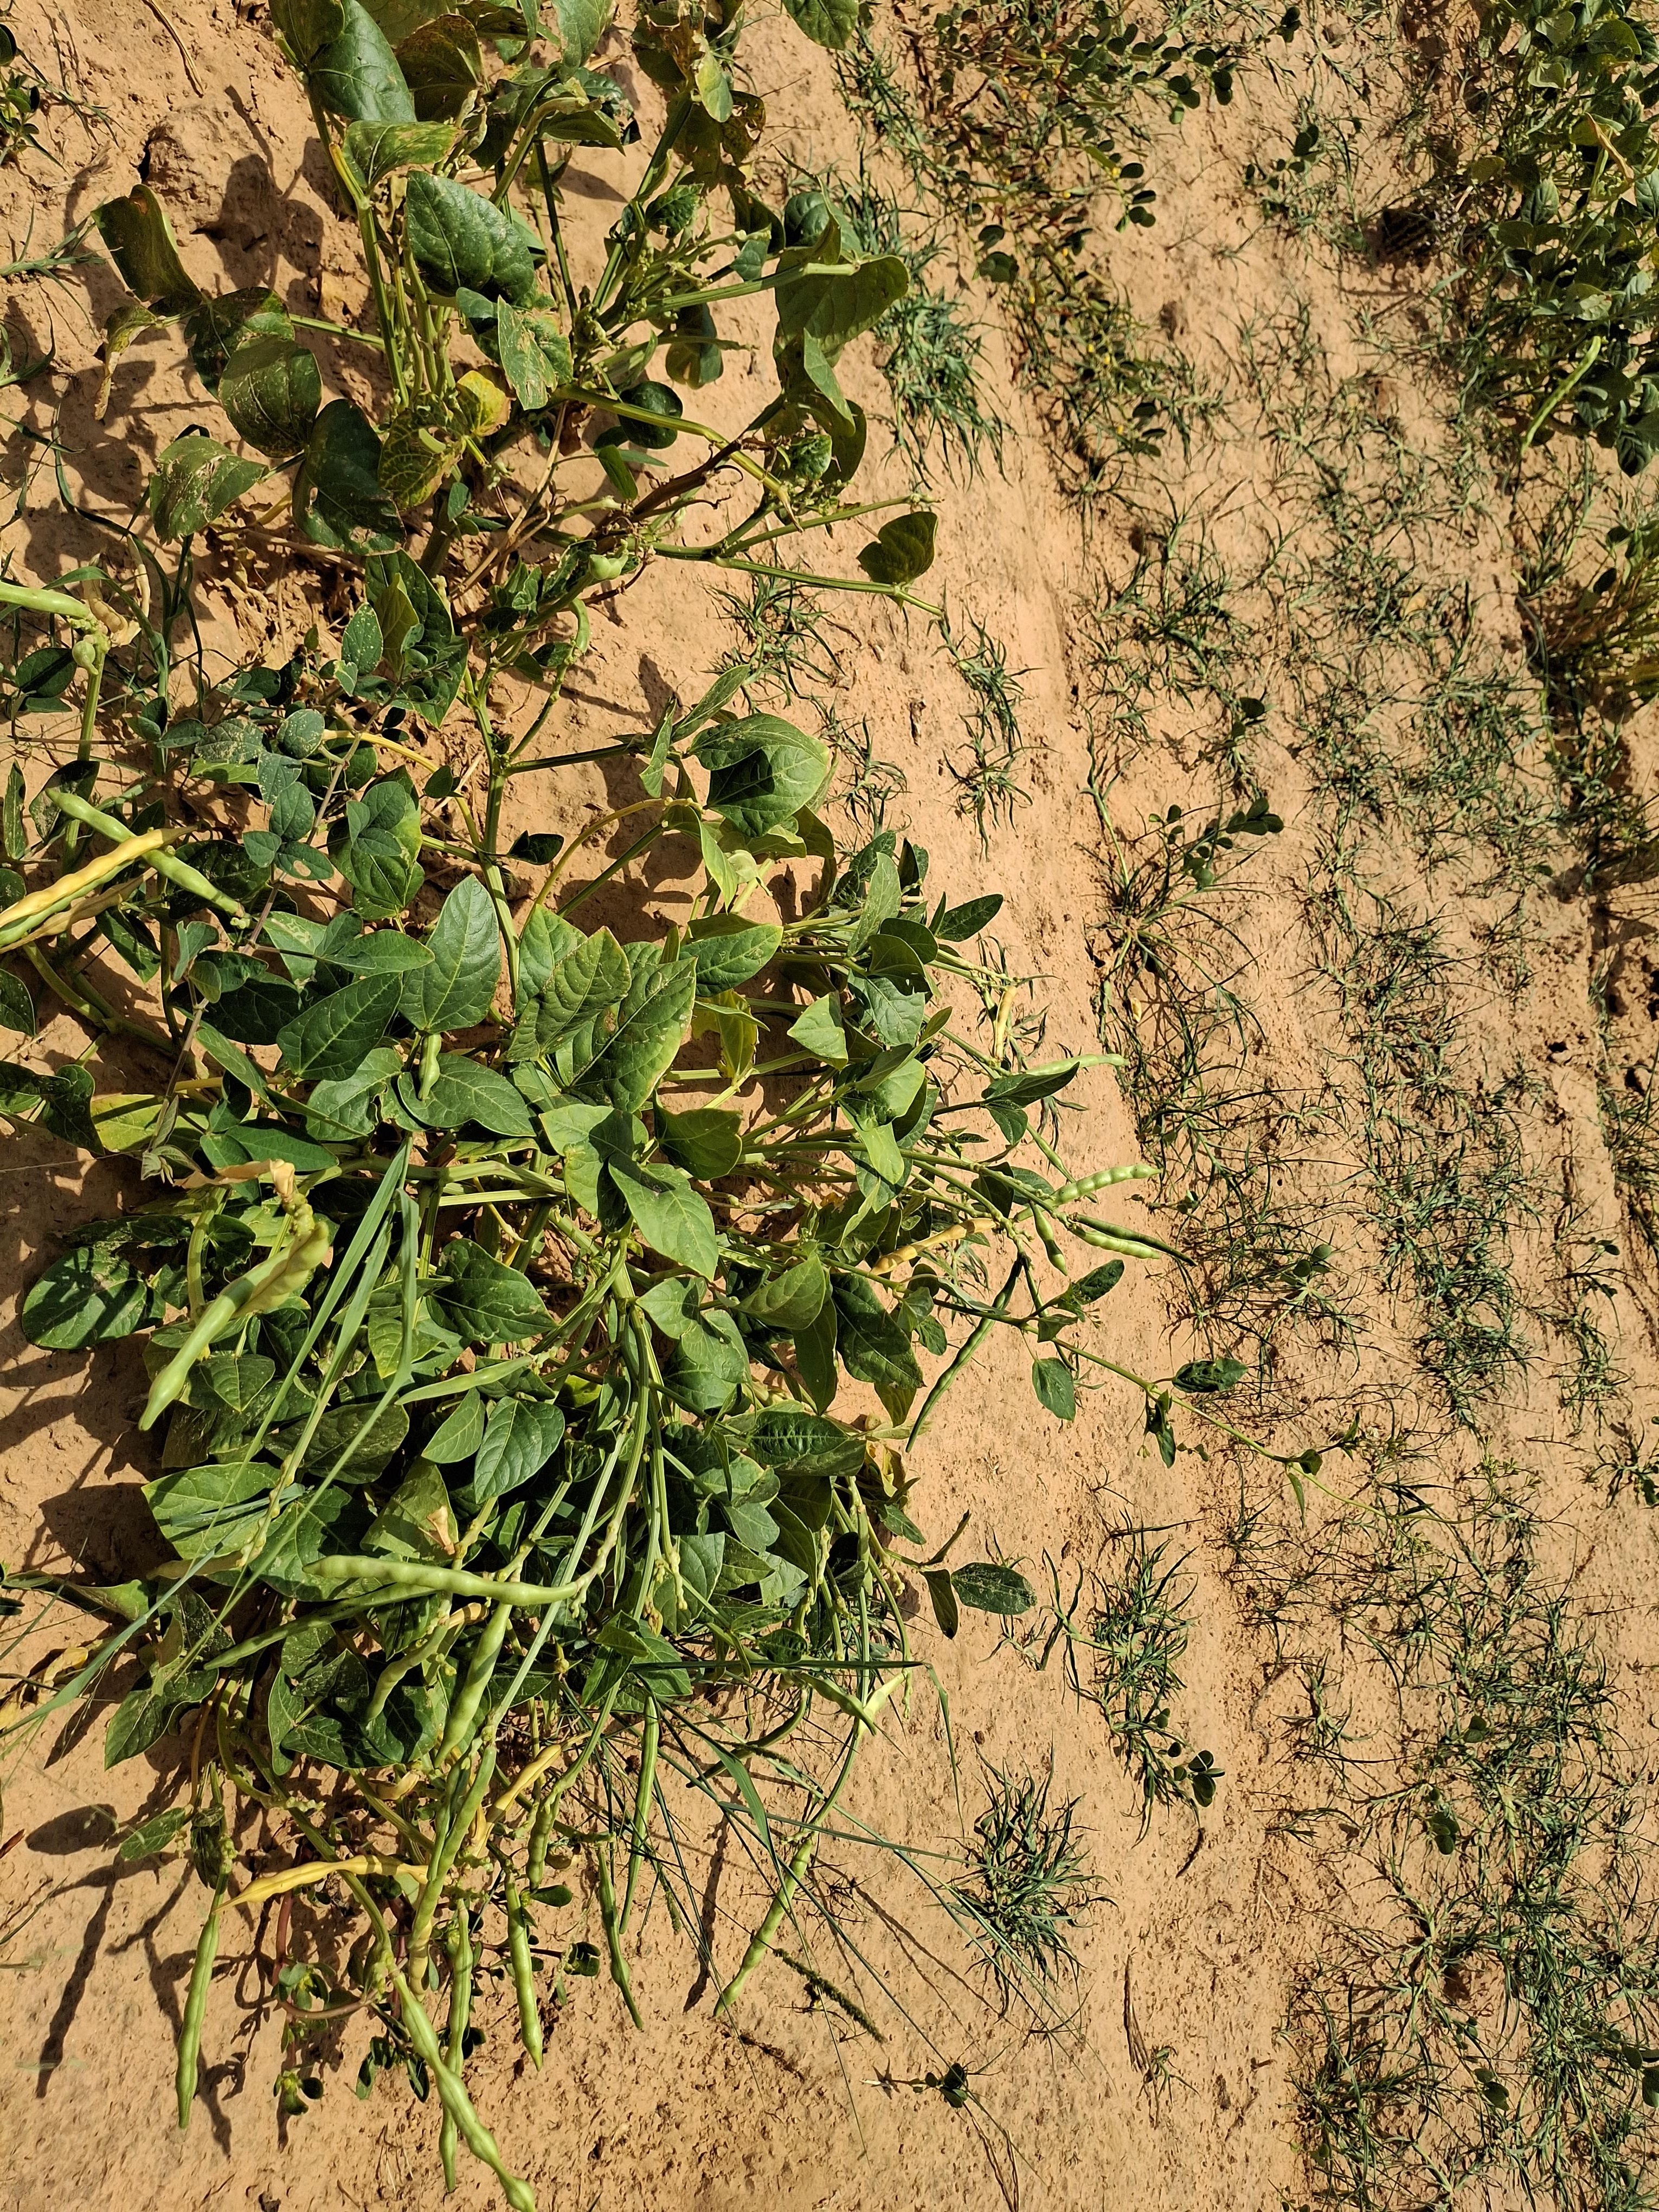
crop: cowpea
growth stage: harvest maturity
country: Nigeria
